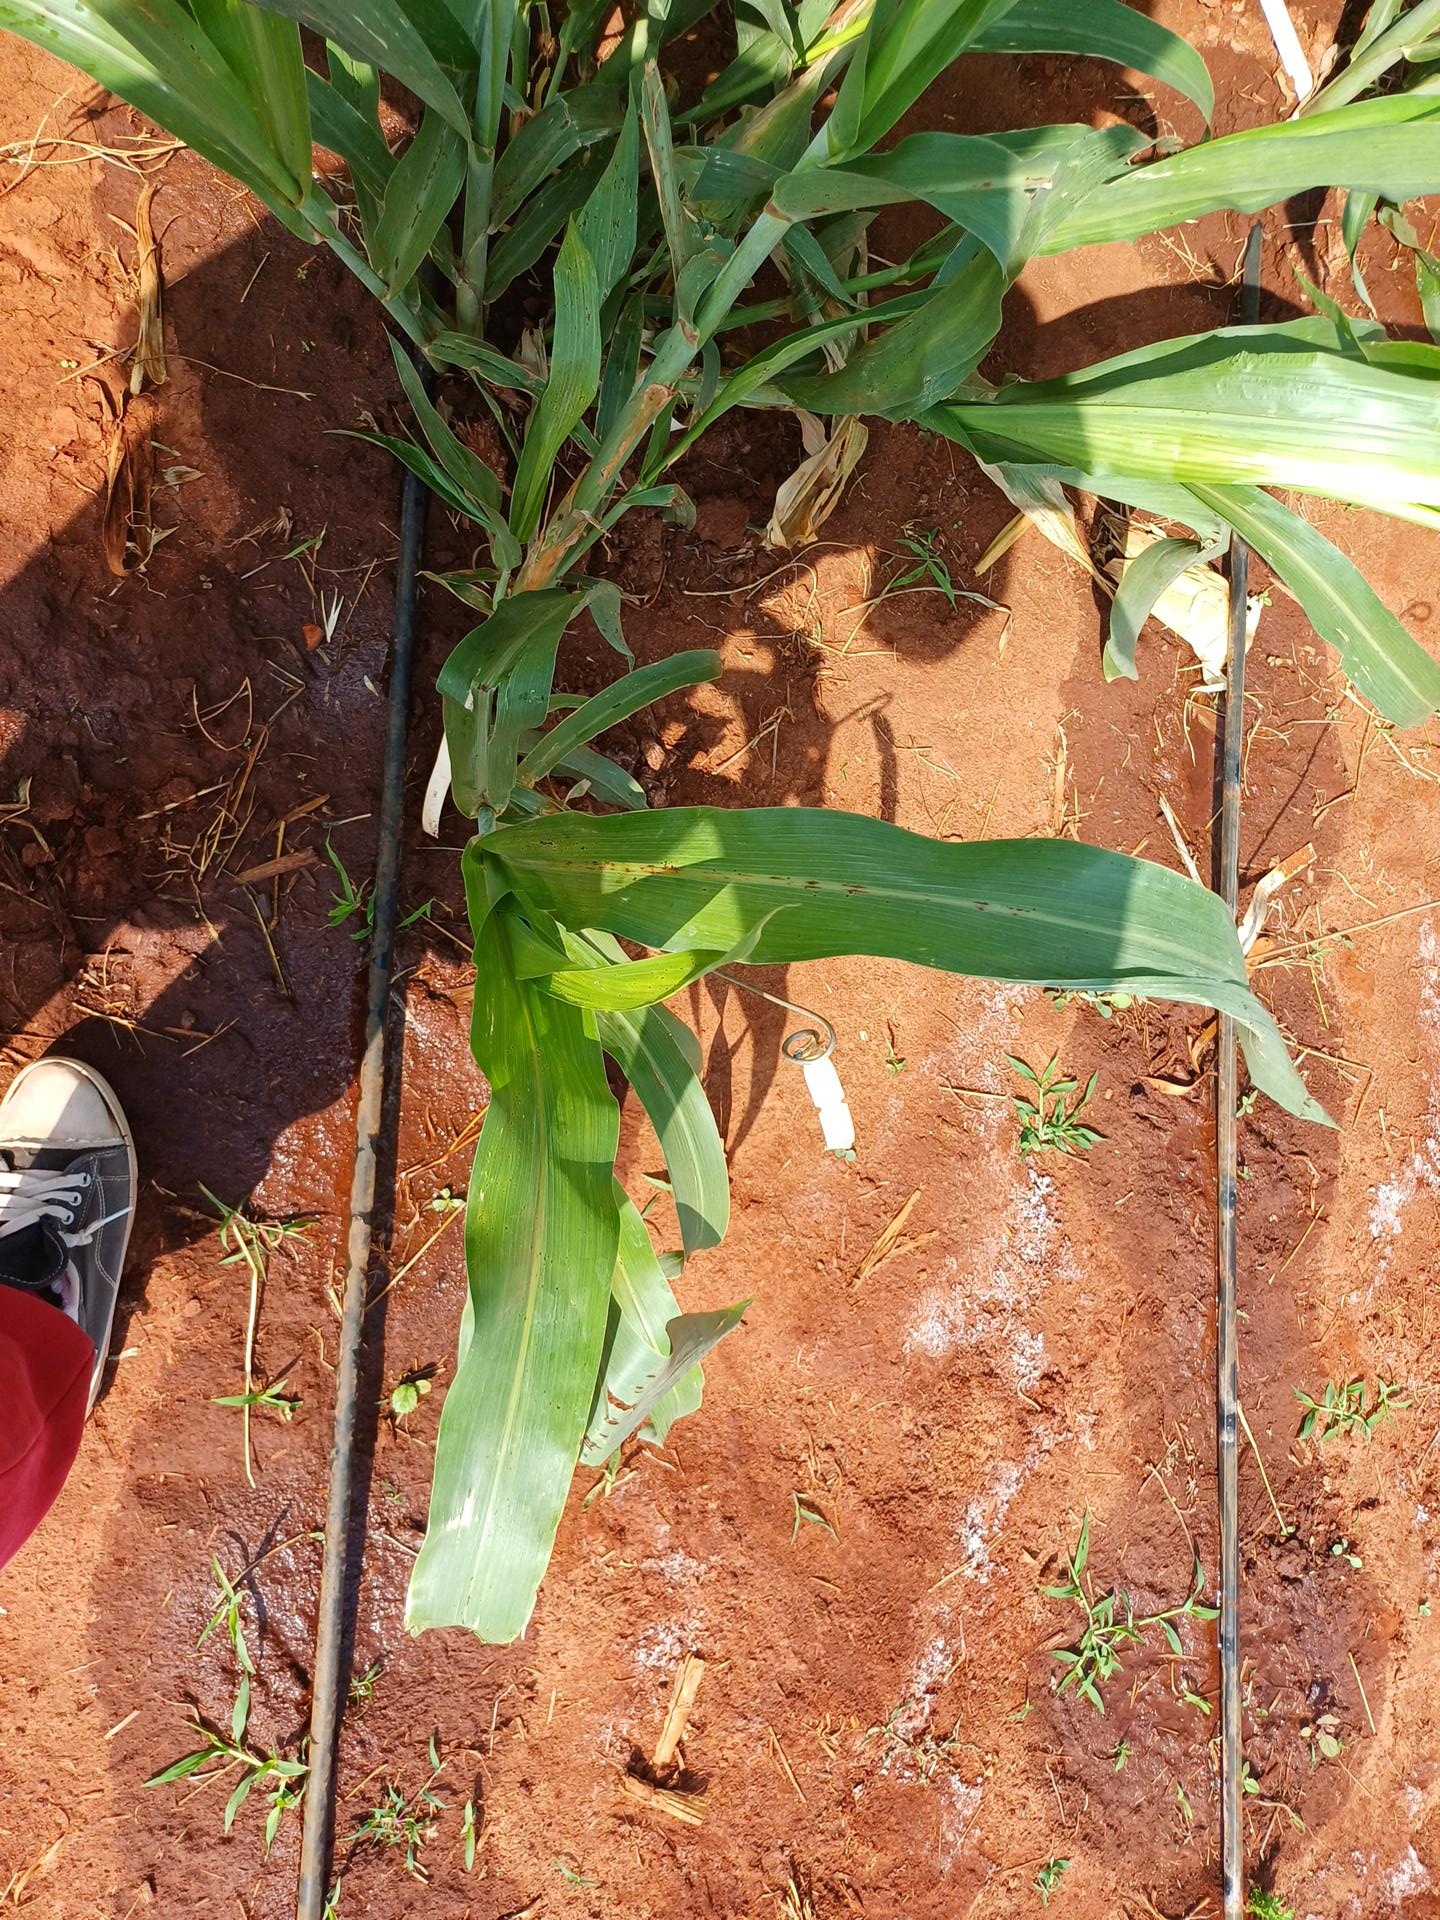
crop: sorghum
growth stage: vegetative
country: Kenya
